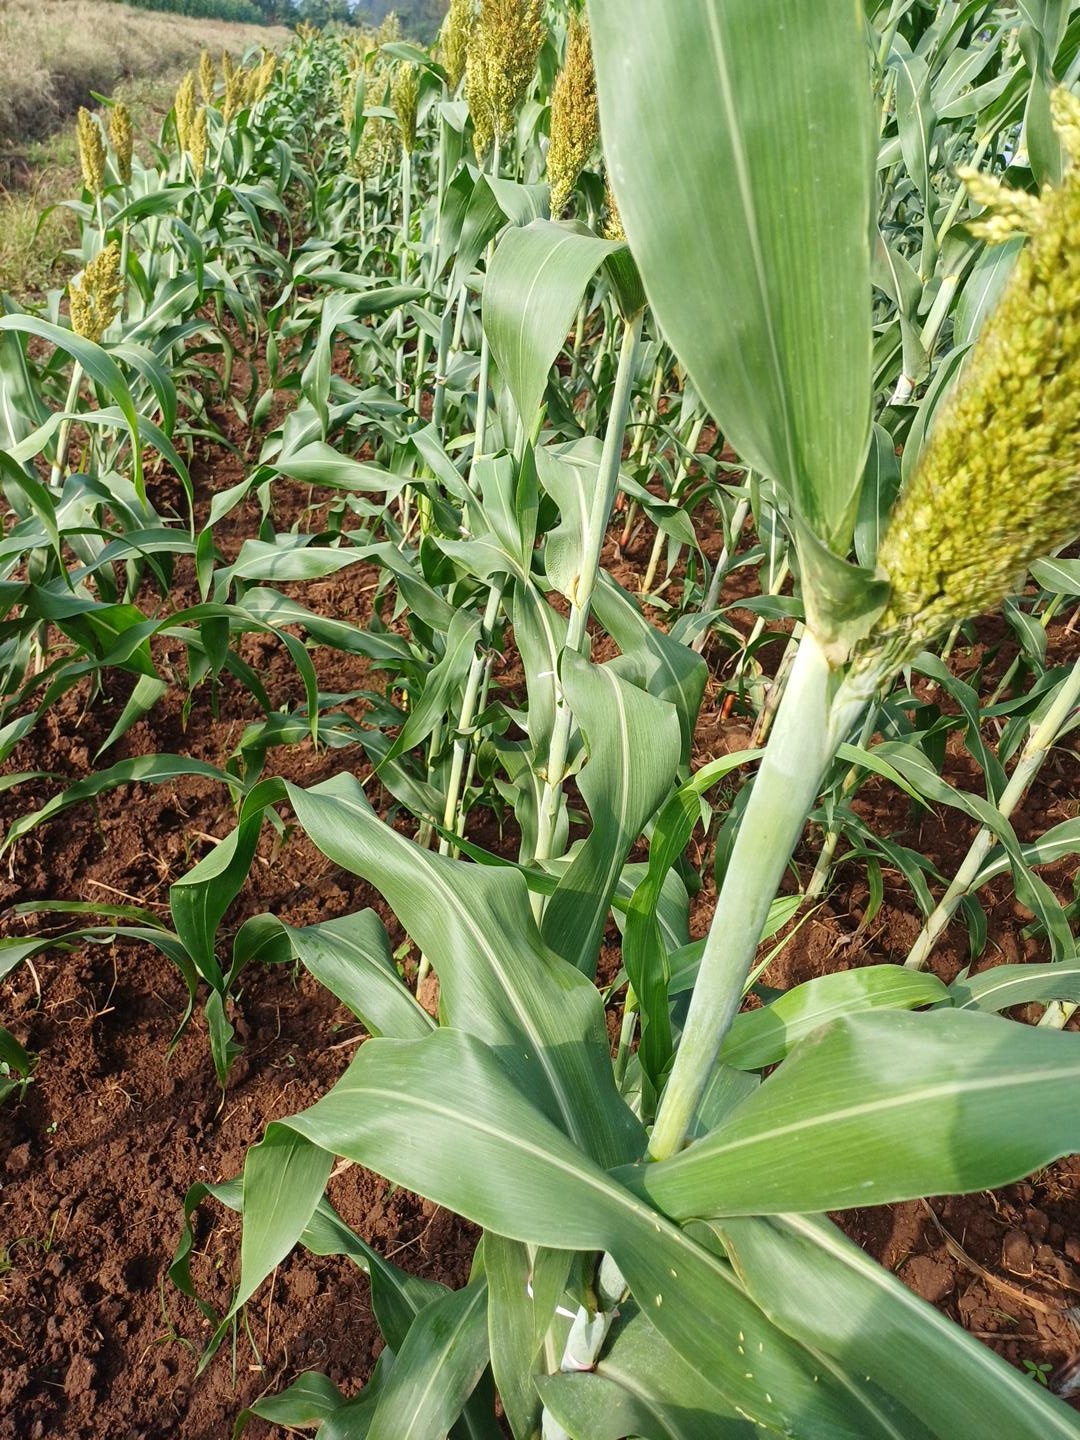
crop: sorghum
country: Kenya
